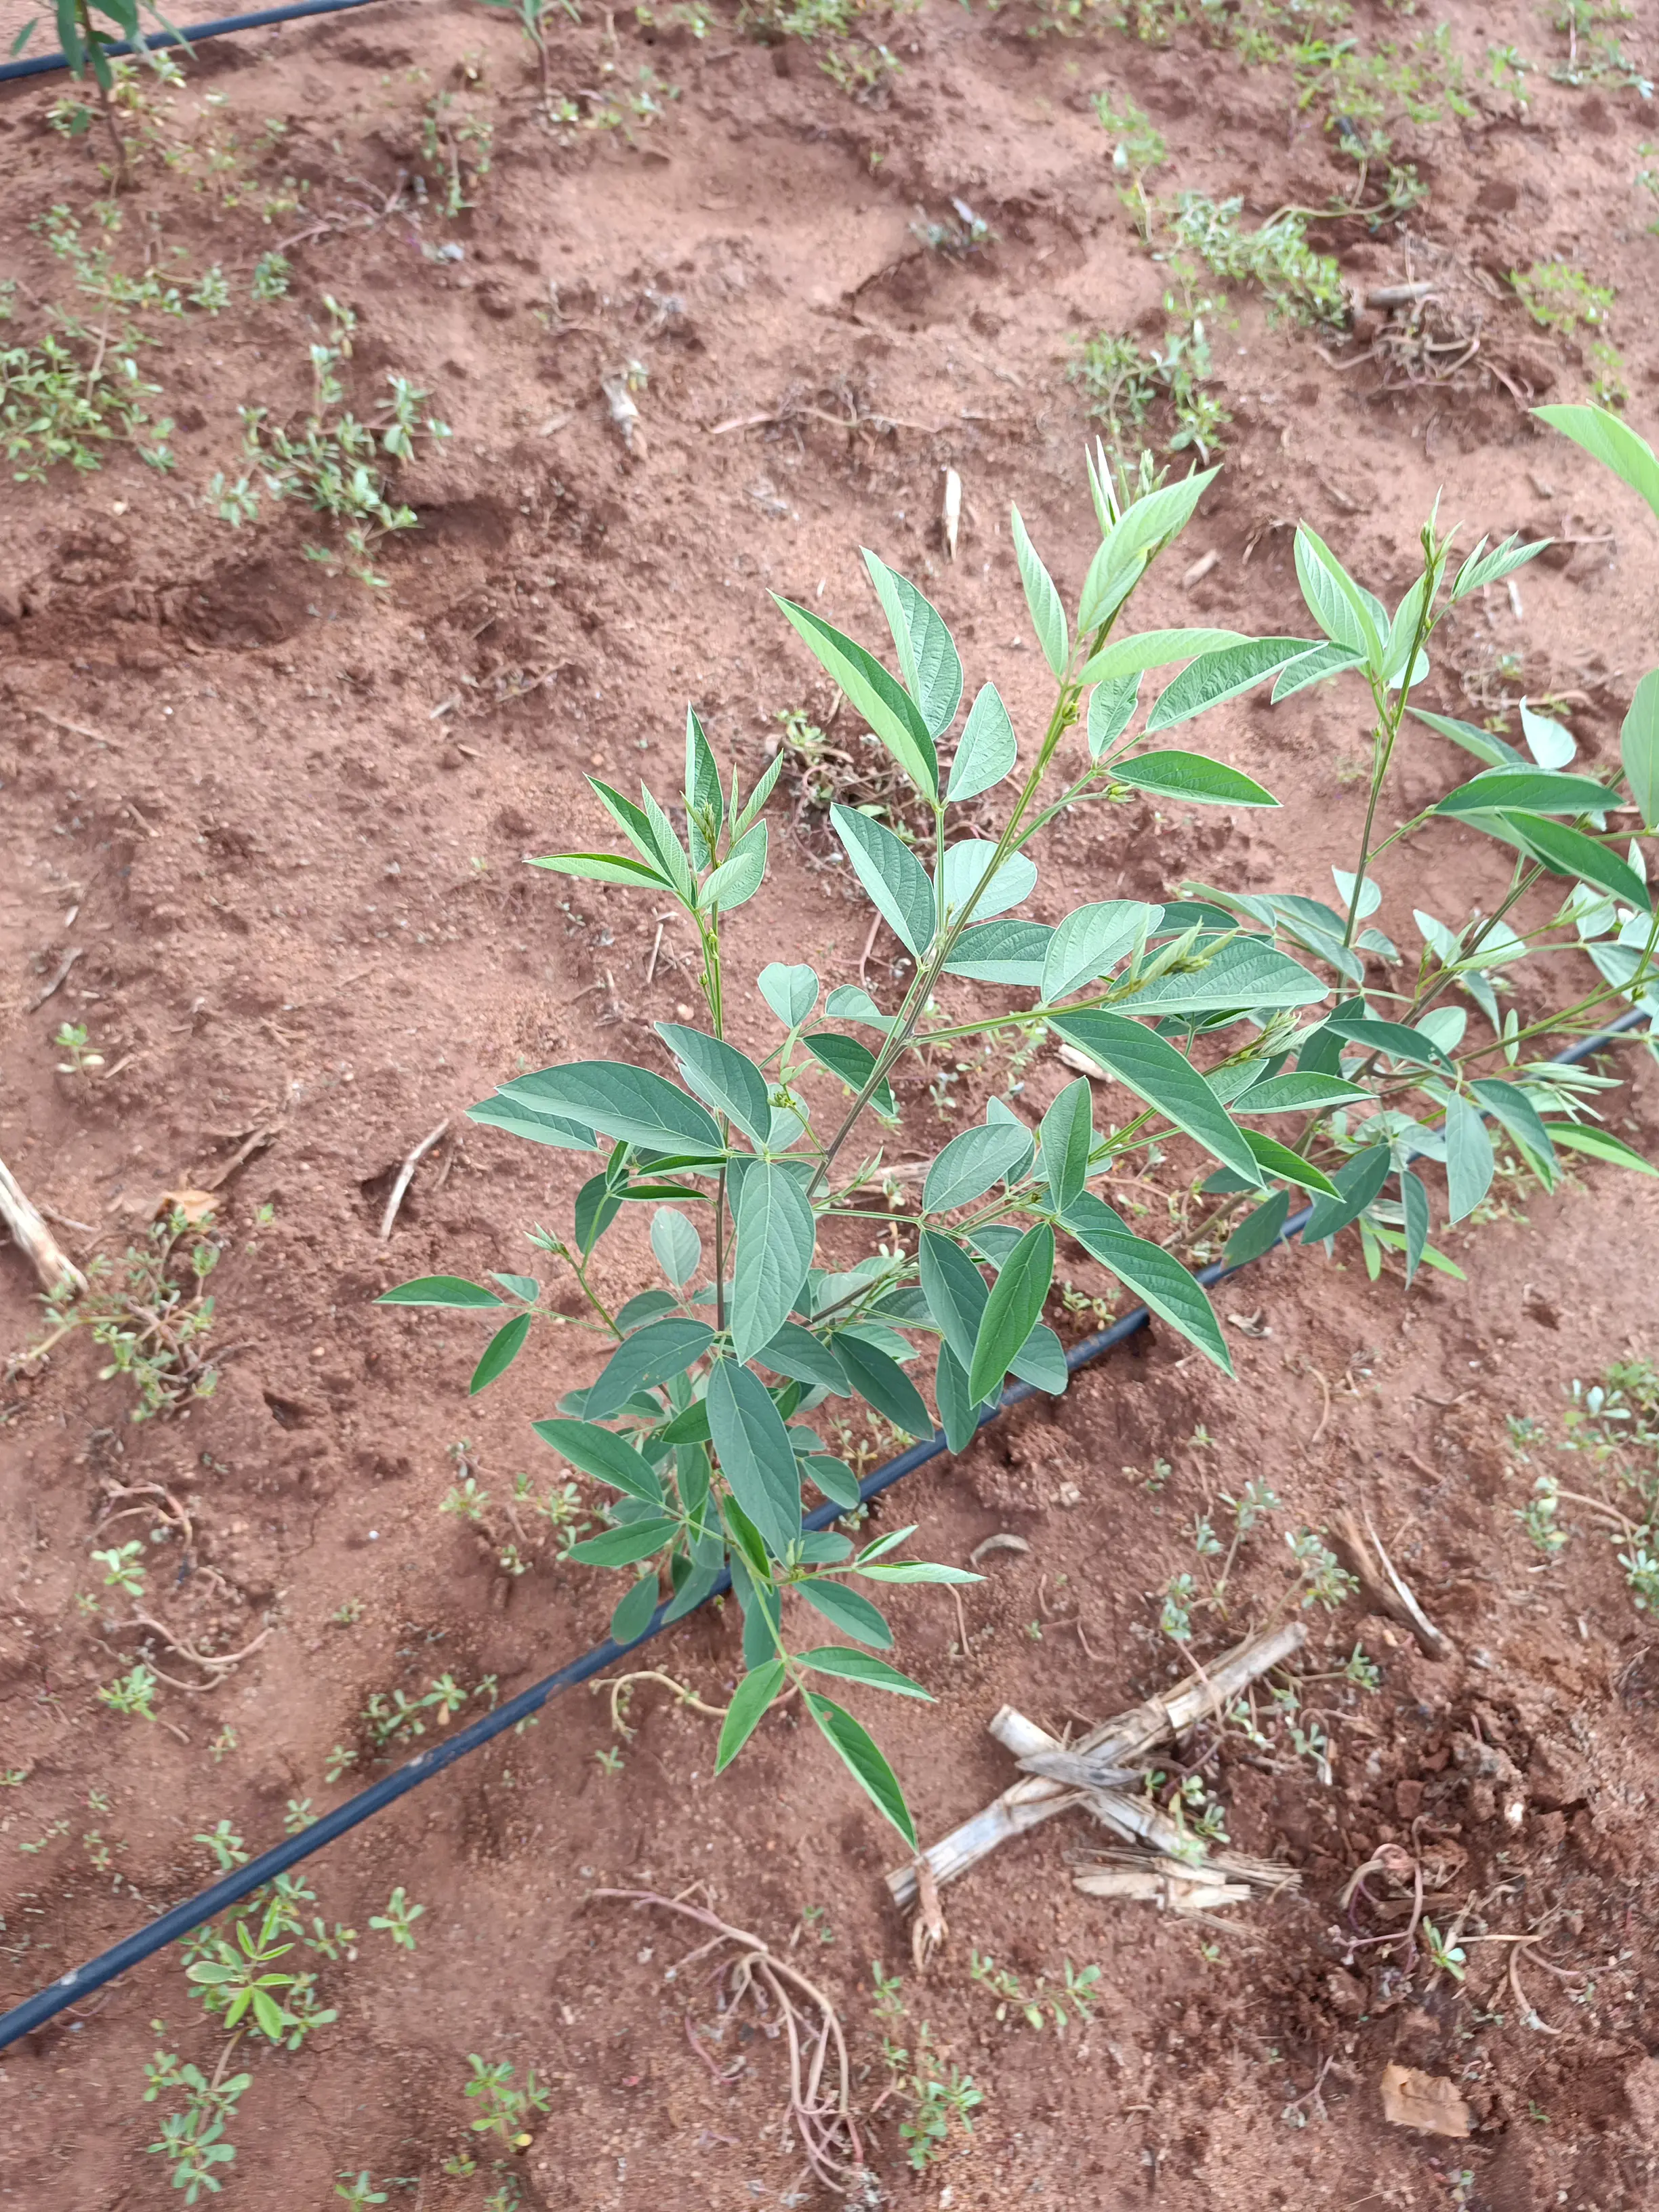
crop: pigeonpea
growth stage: vegetative
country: Kenya
